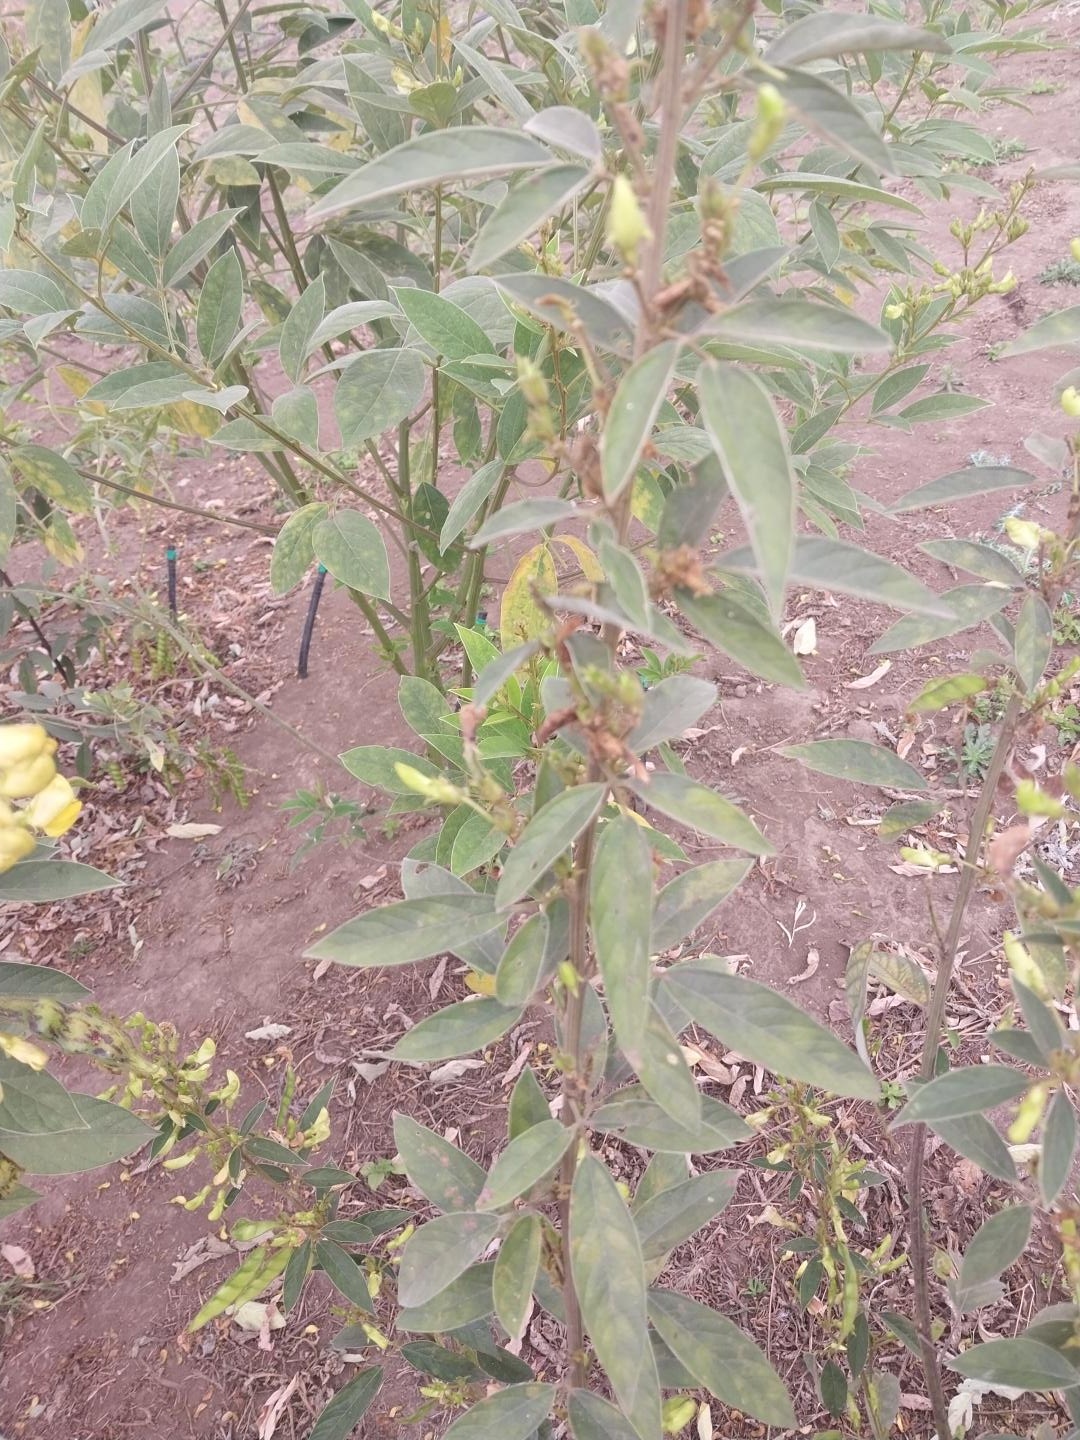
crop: pigeonpea
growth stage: development pod
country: Tanzania
